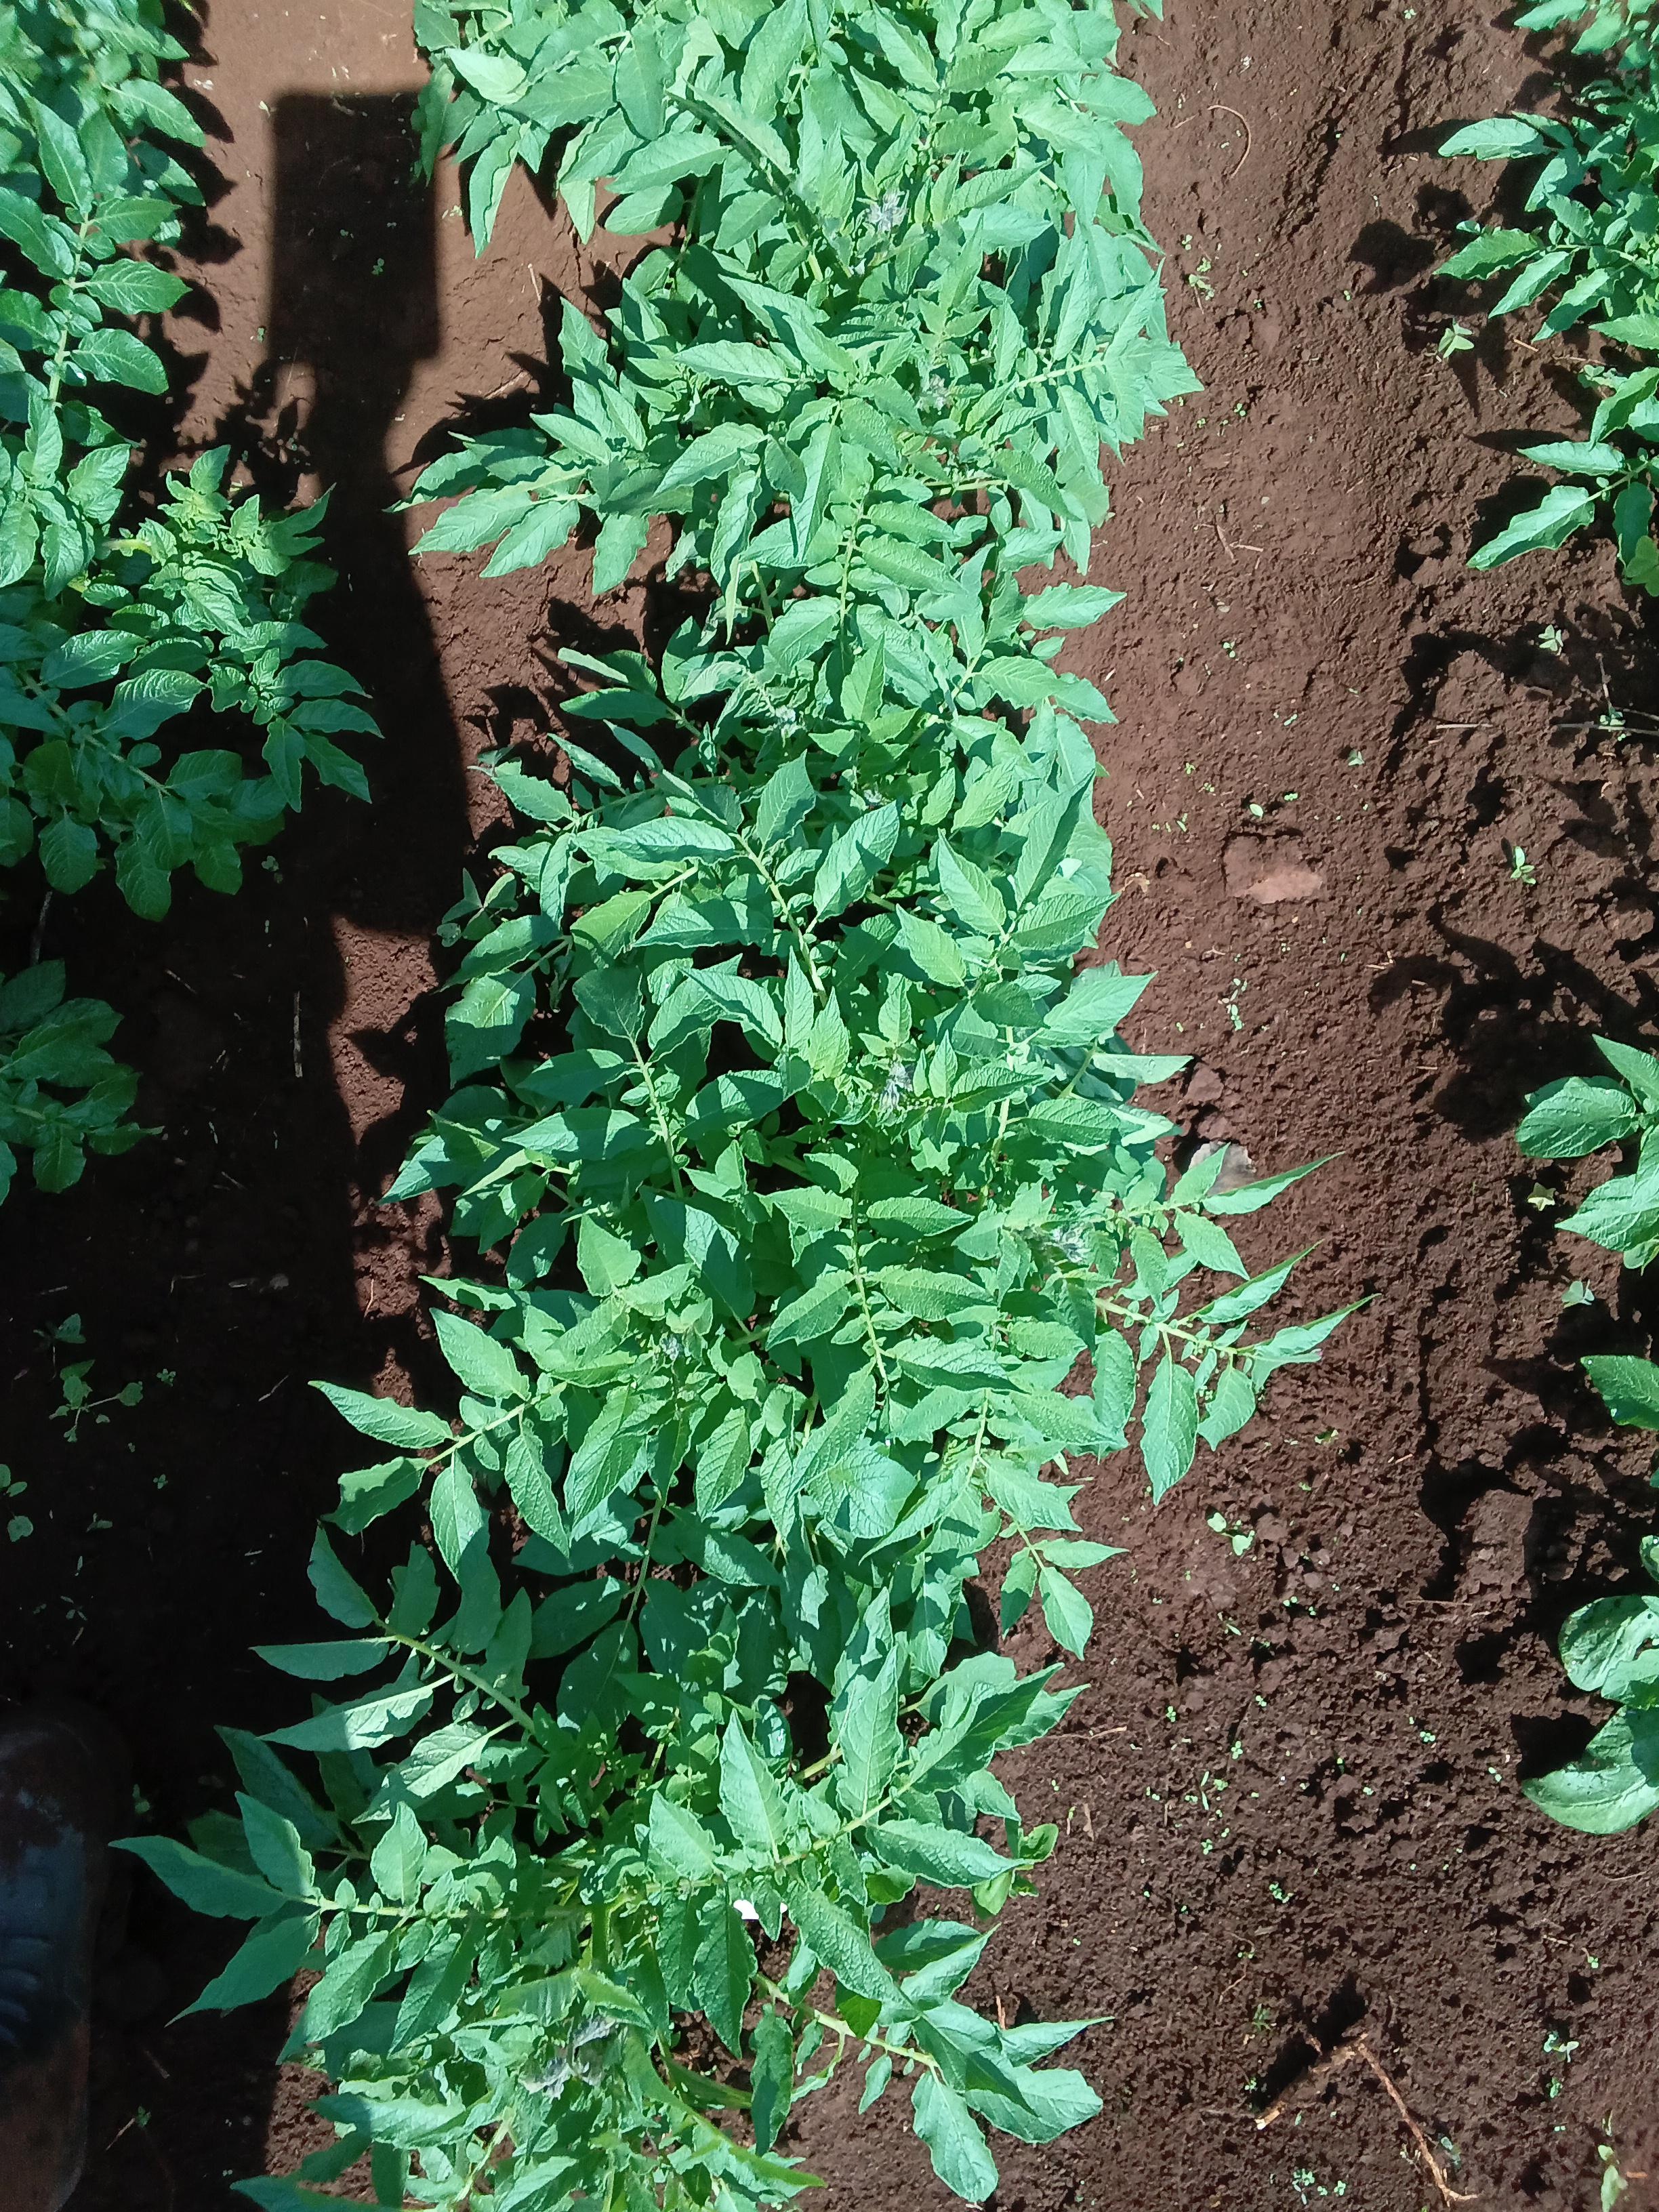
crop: potato
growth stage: vegetative
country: Kenya
